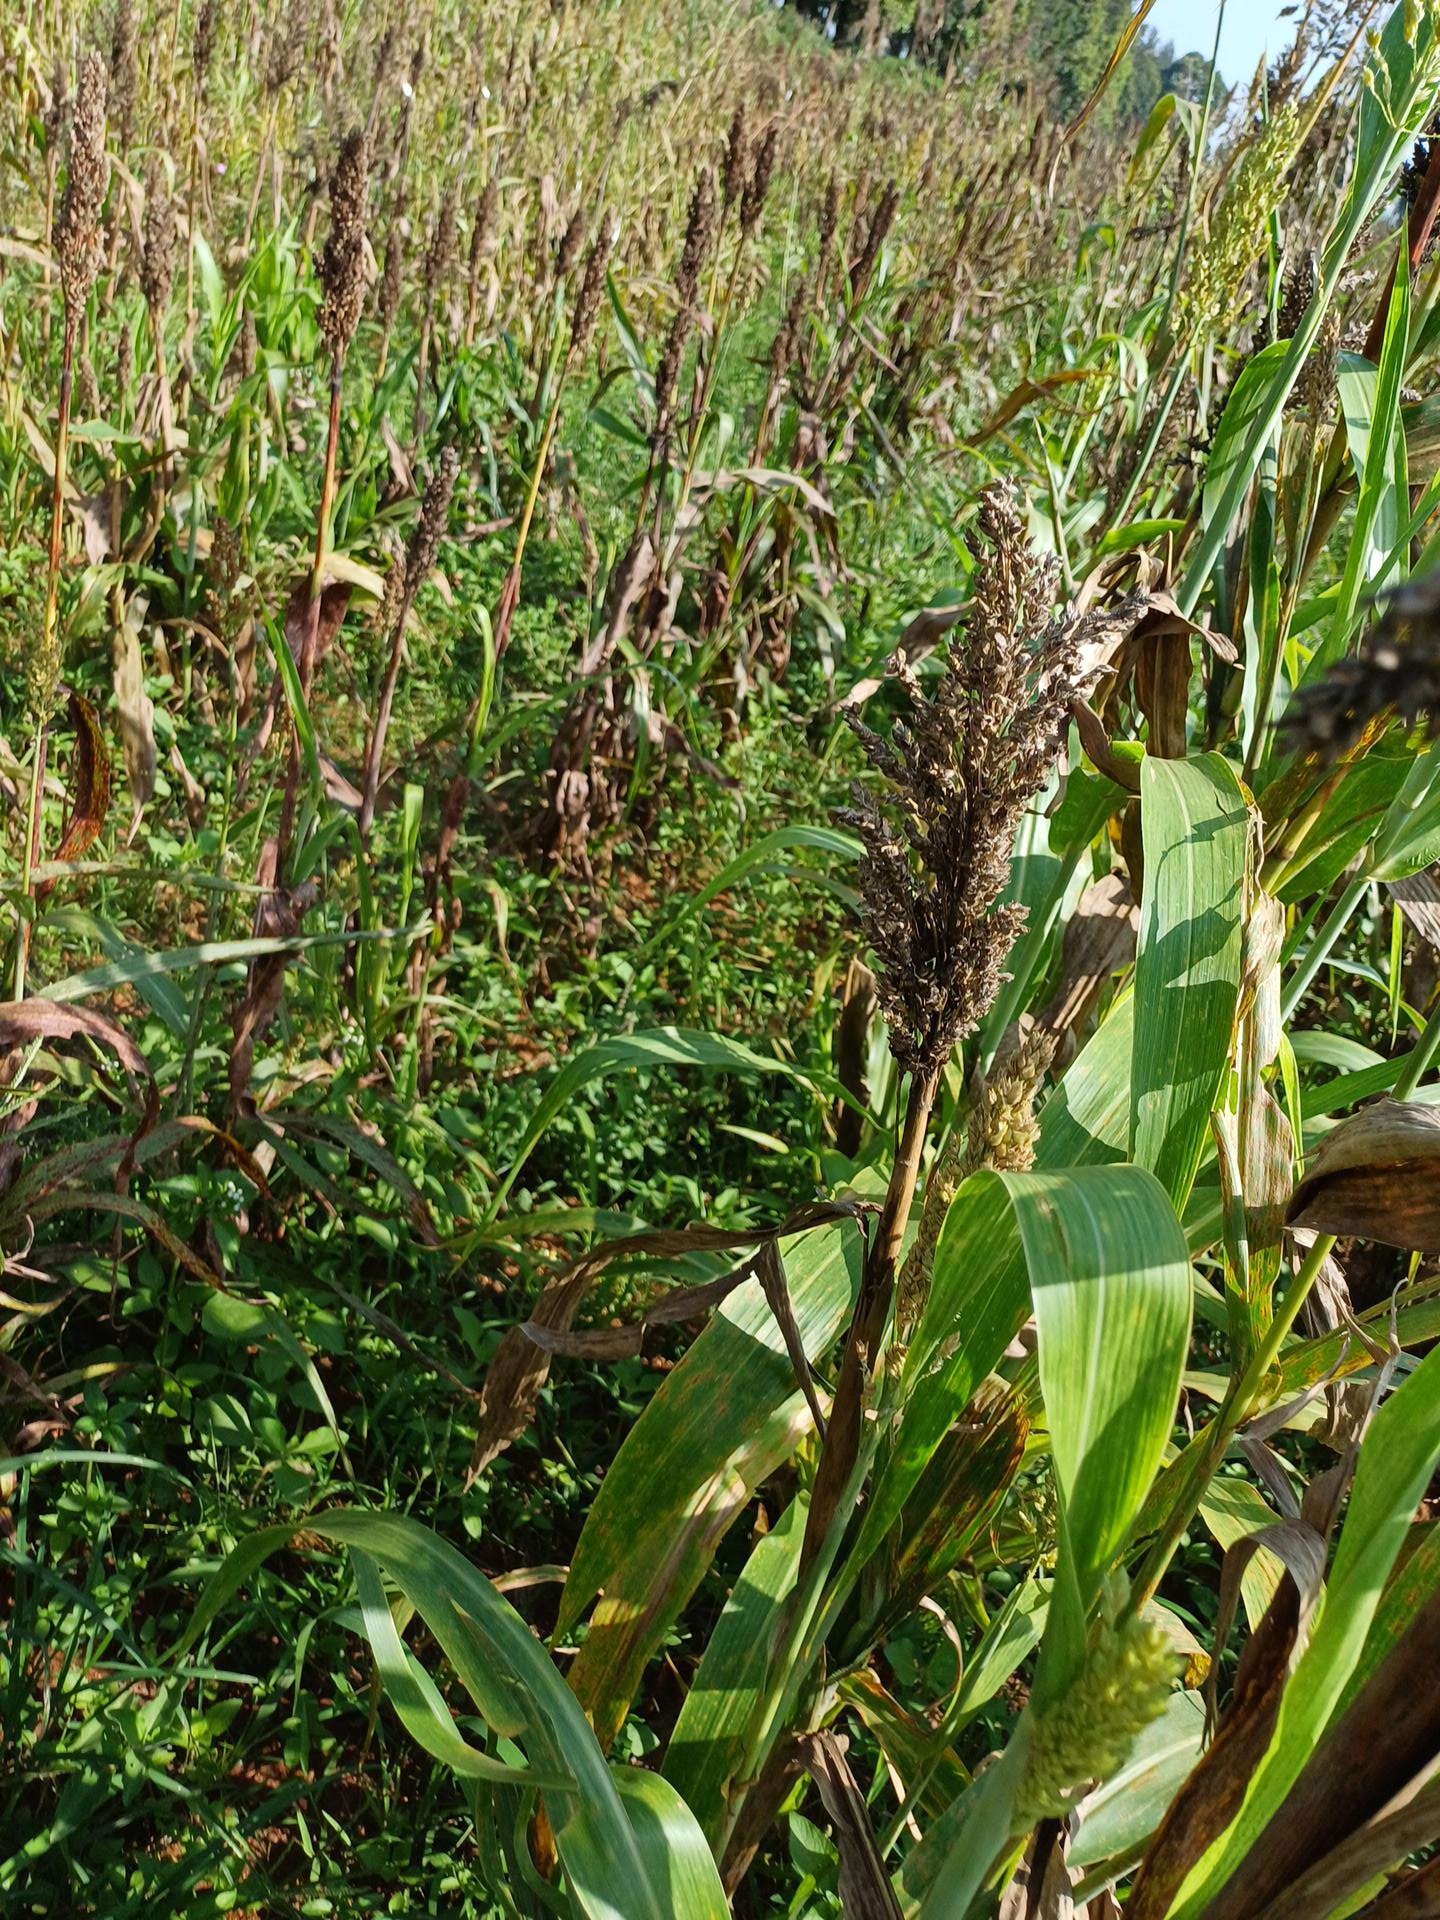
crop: sorghum
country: Kenya
